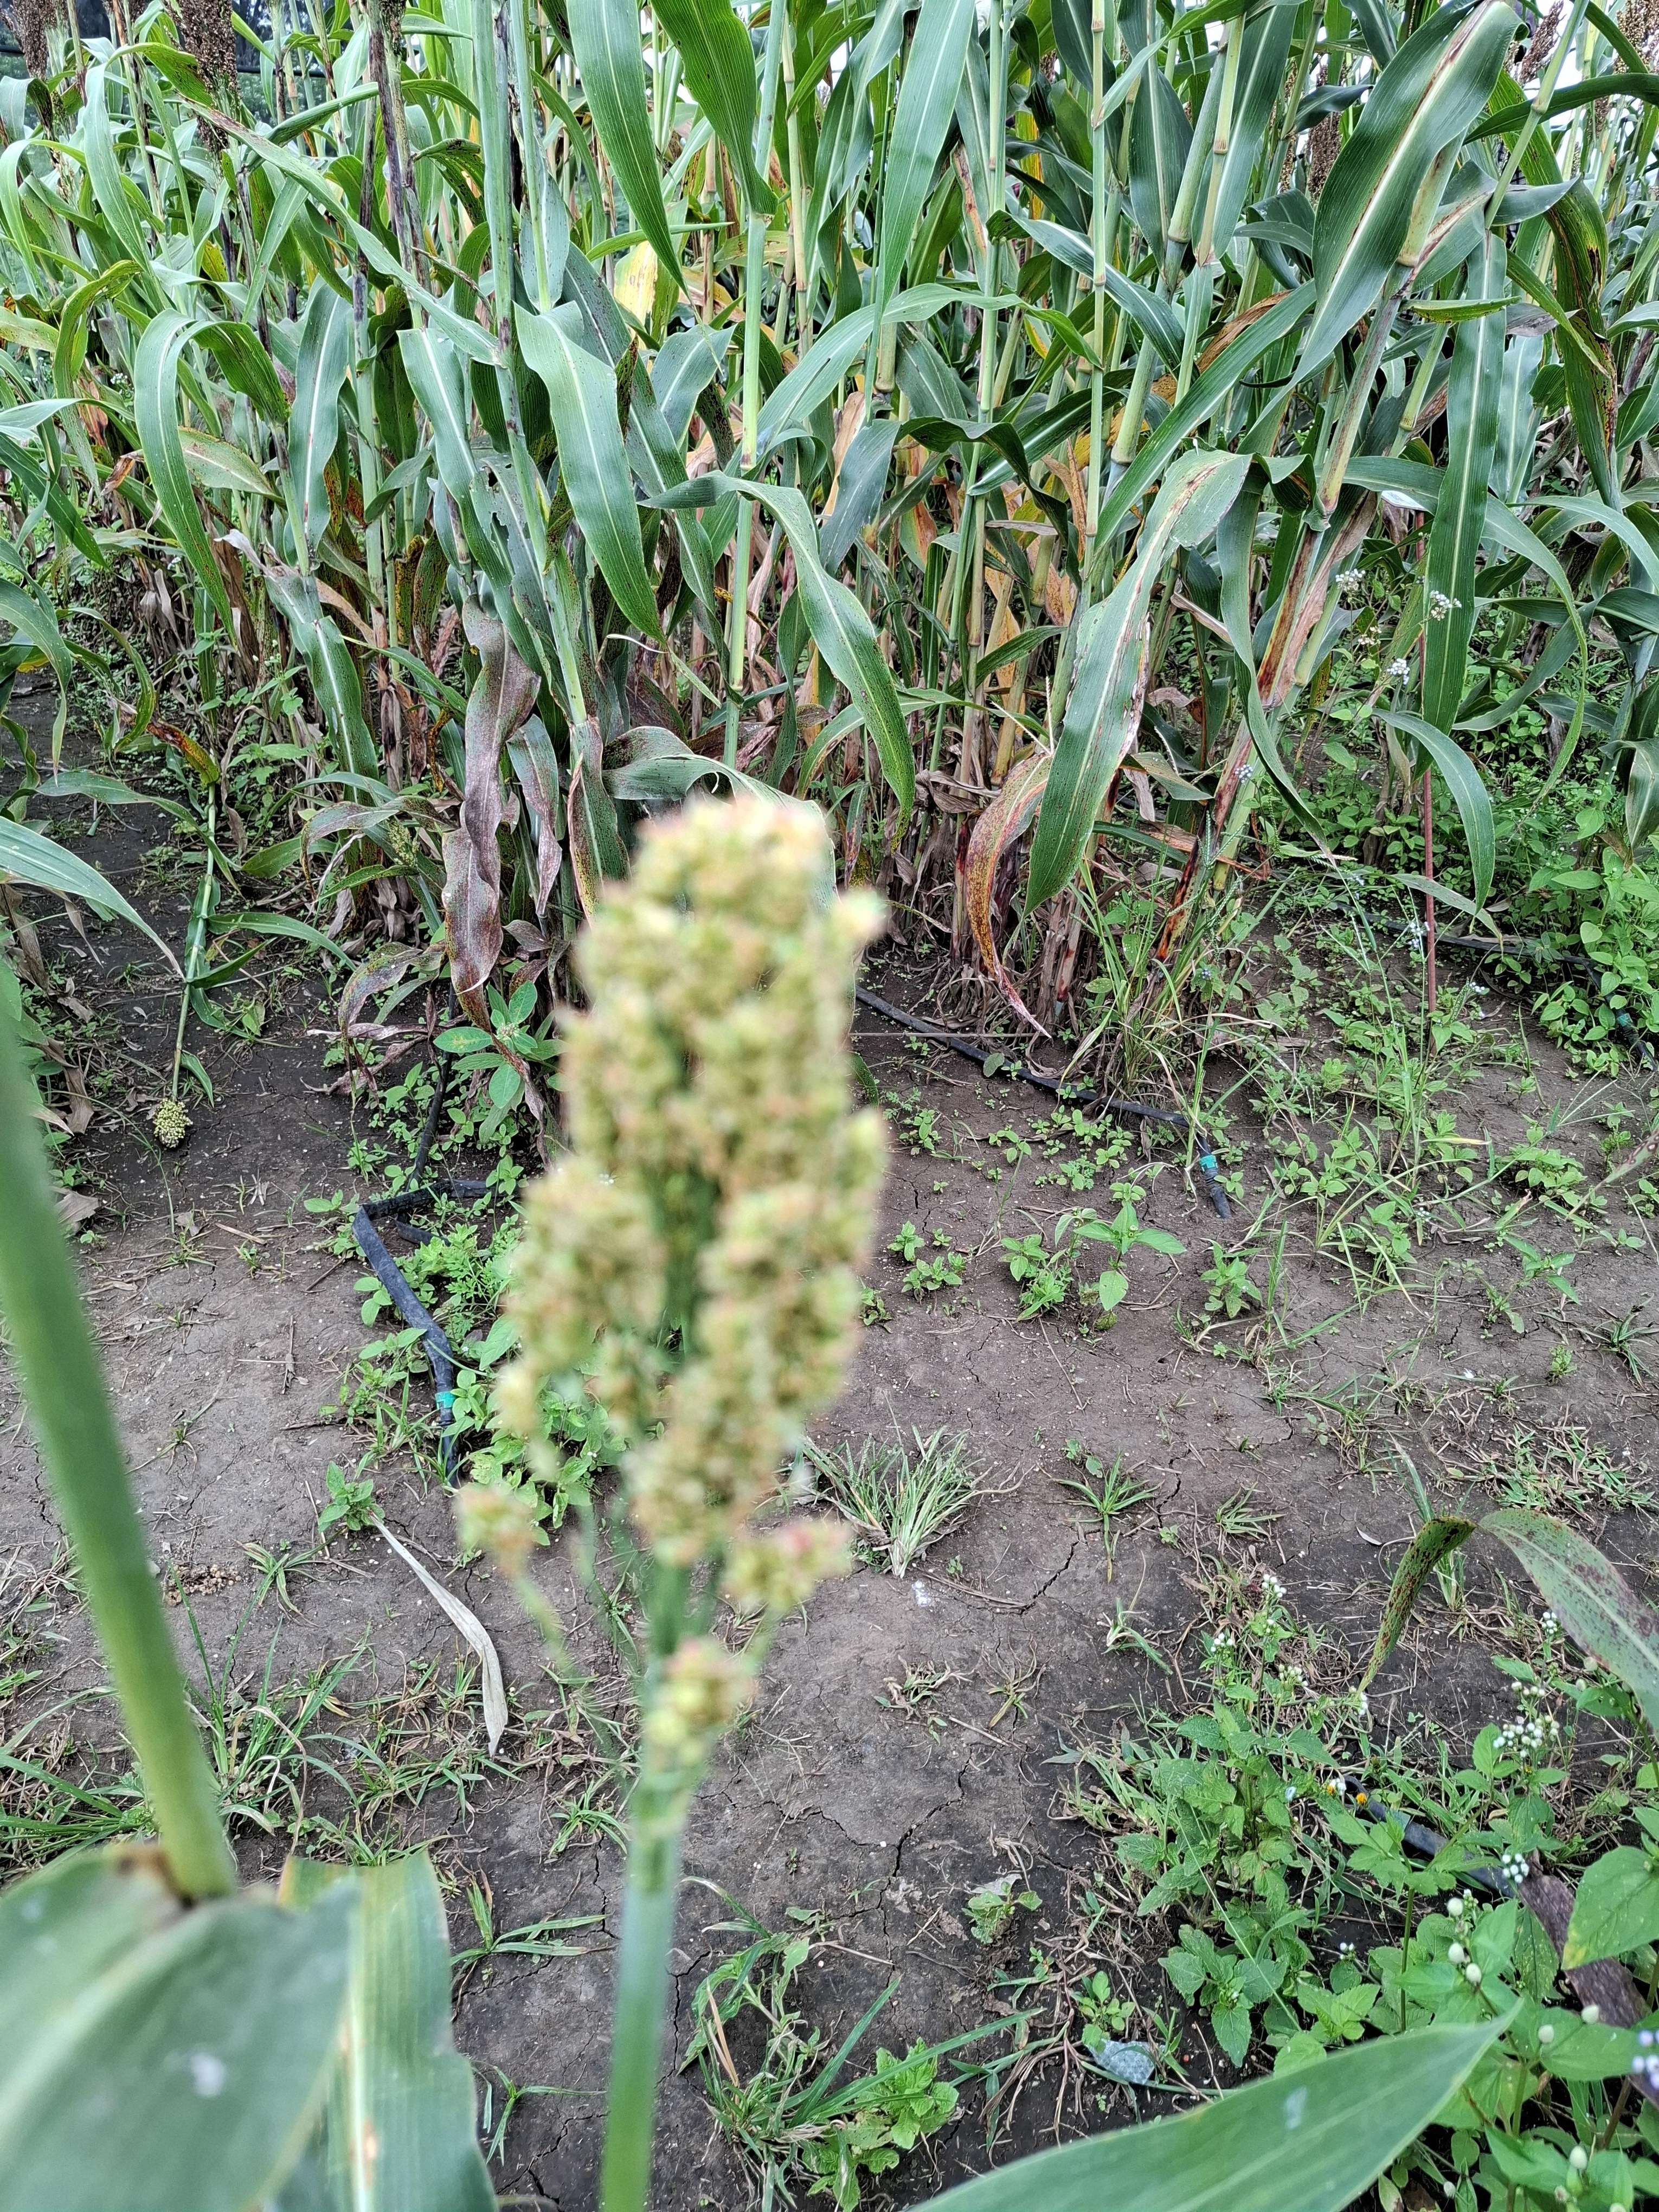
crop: sorghum
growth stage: harvest maturity
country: Tanzania
